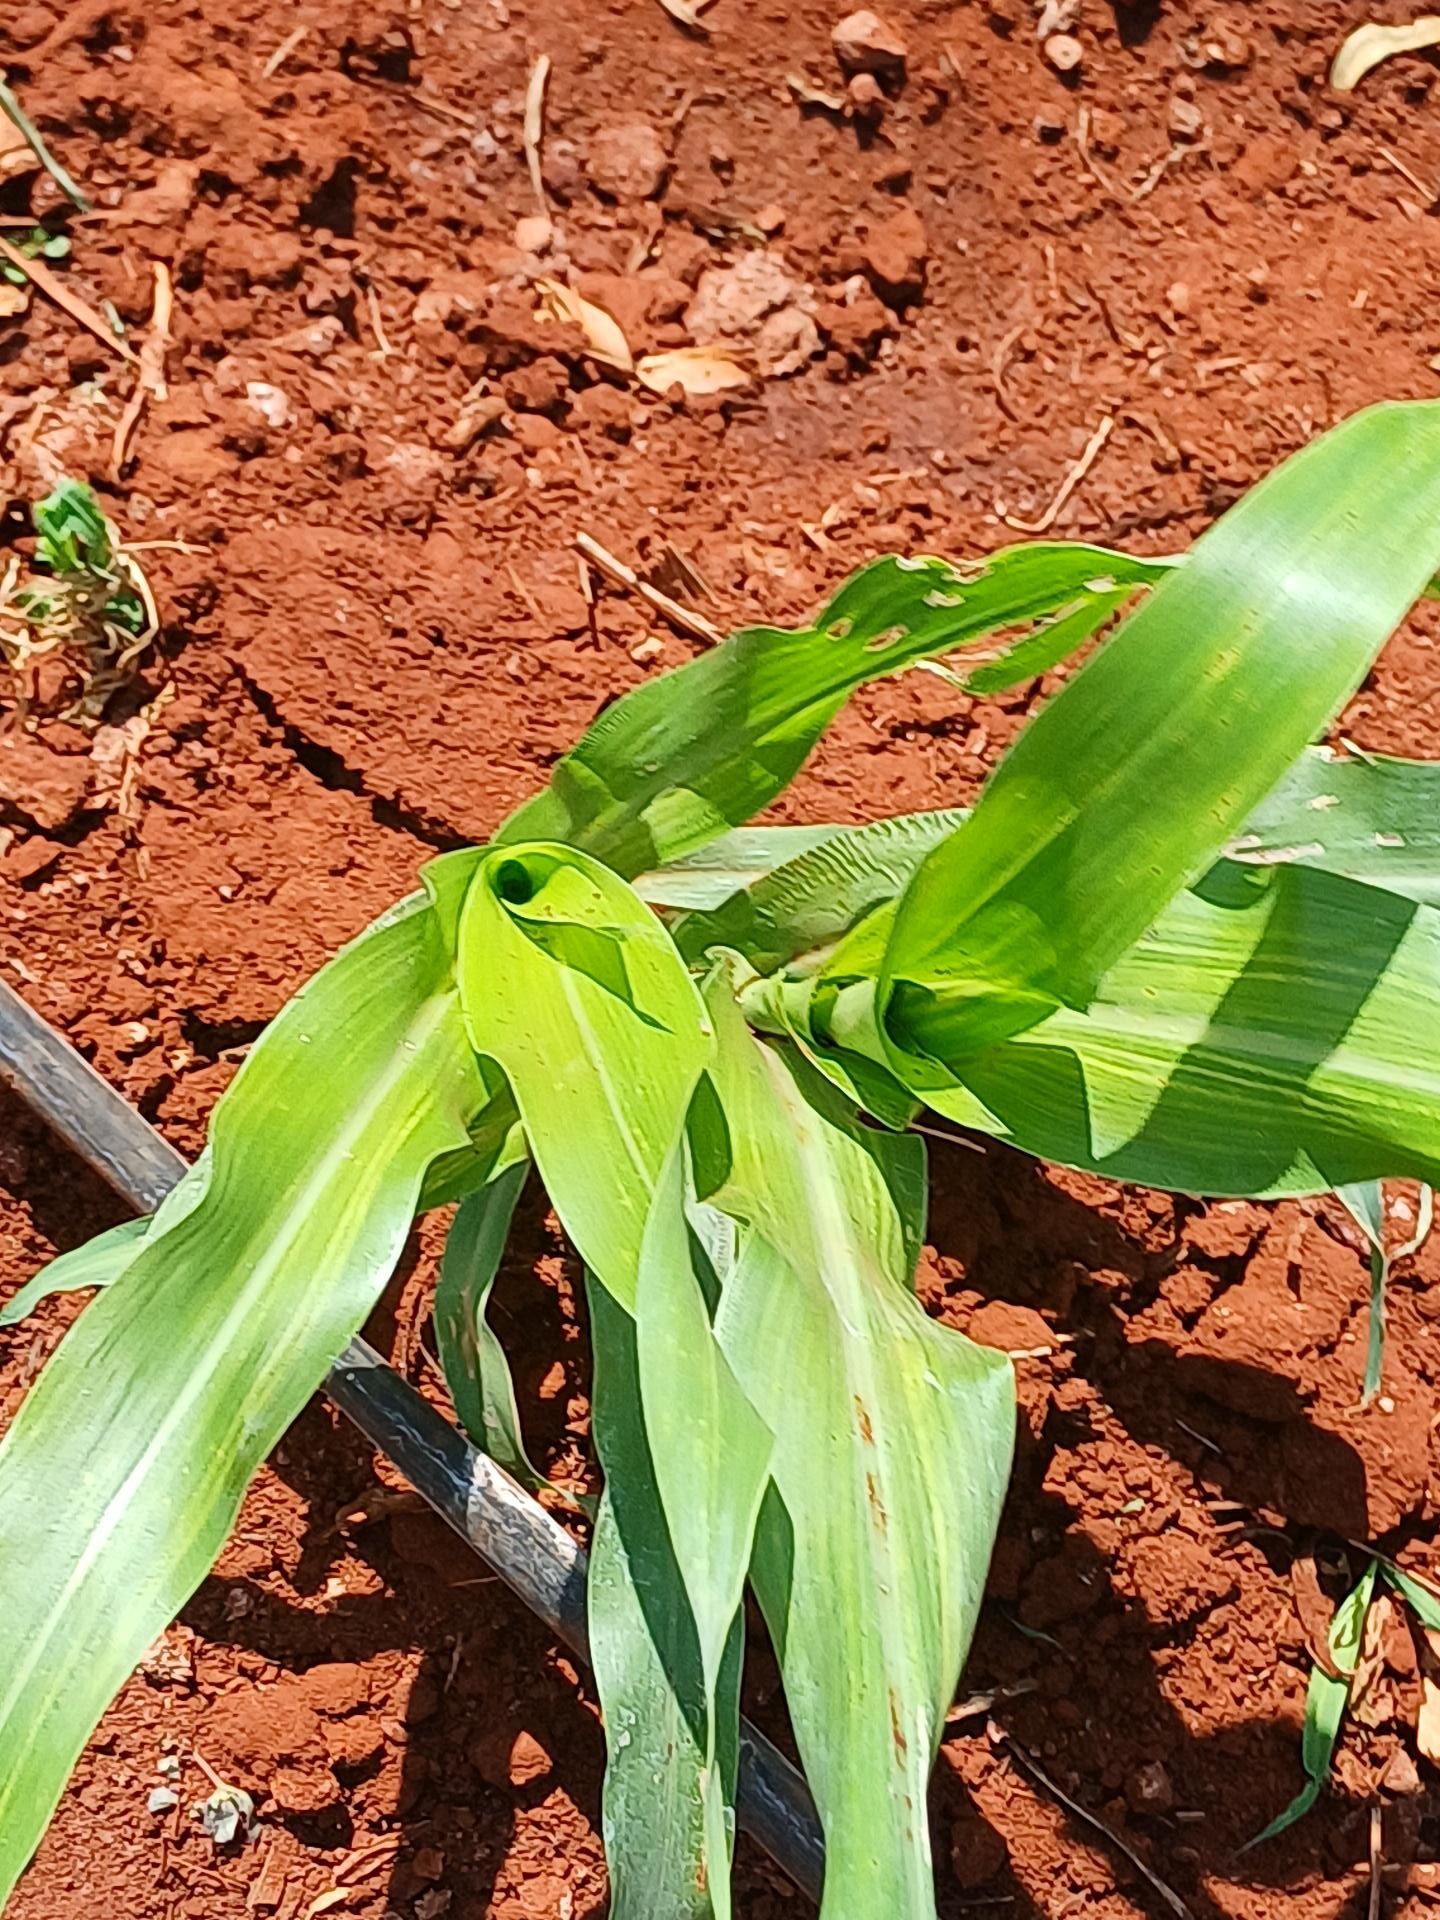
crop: sorghum
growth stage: vegetative
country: Kenya
